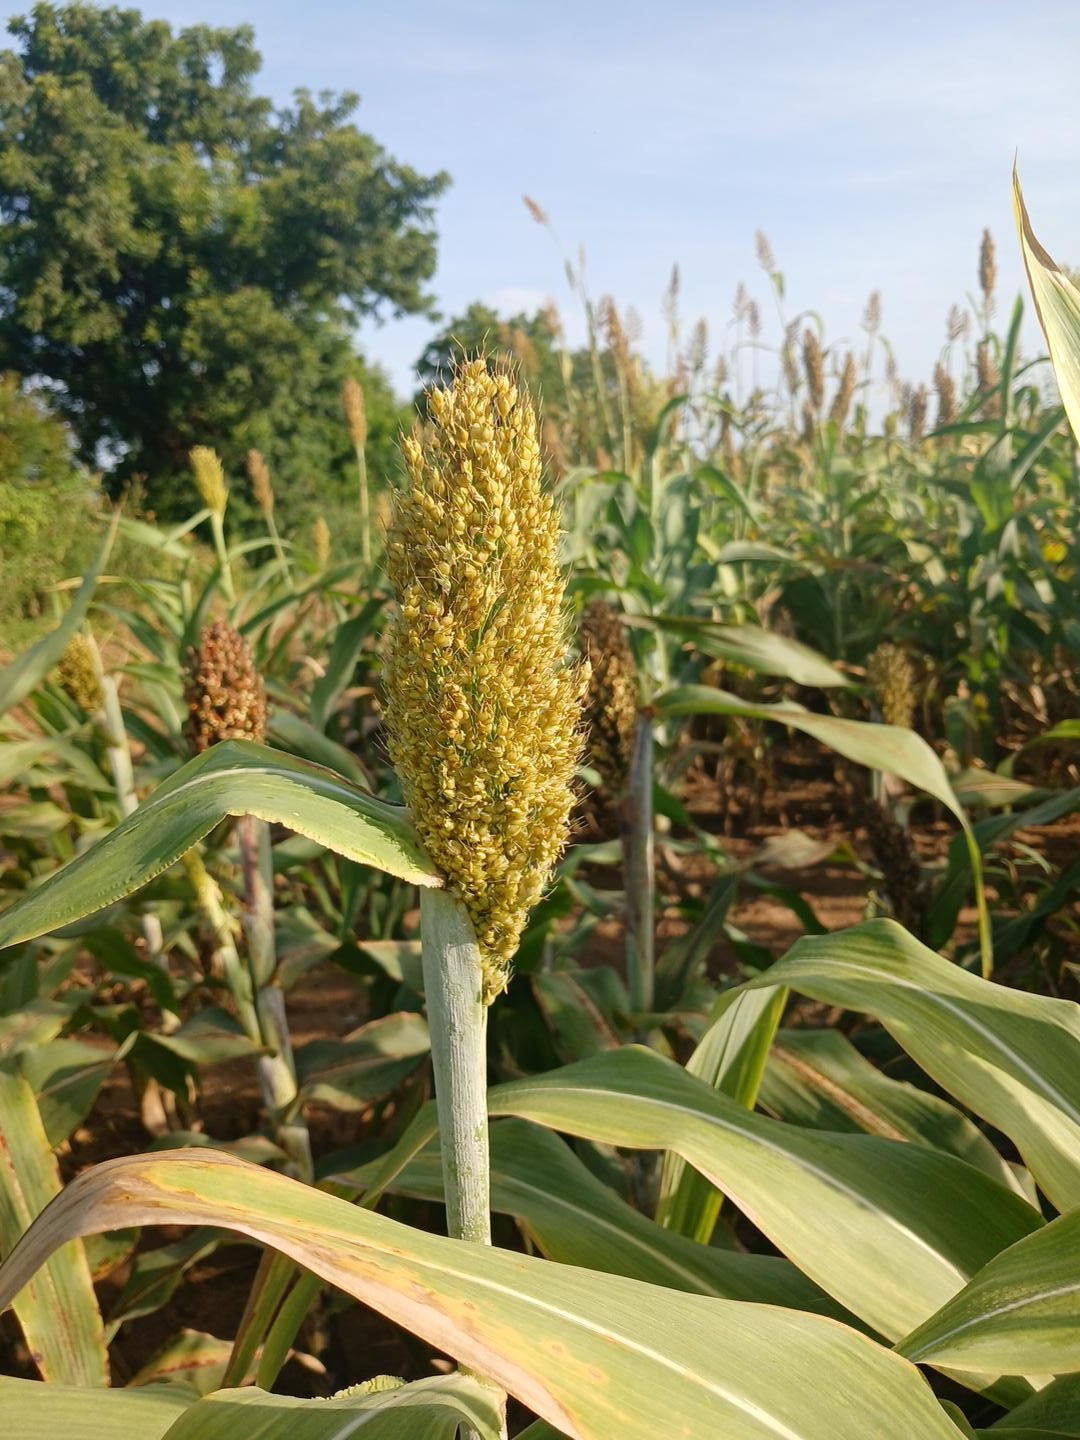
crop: sorghum
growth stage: flowering
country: Senegal
